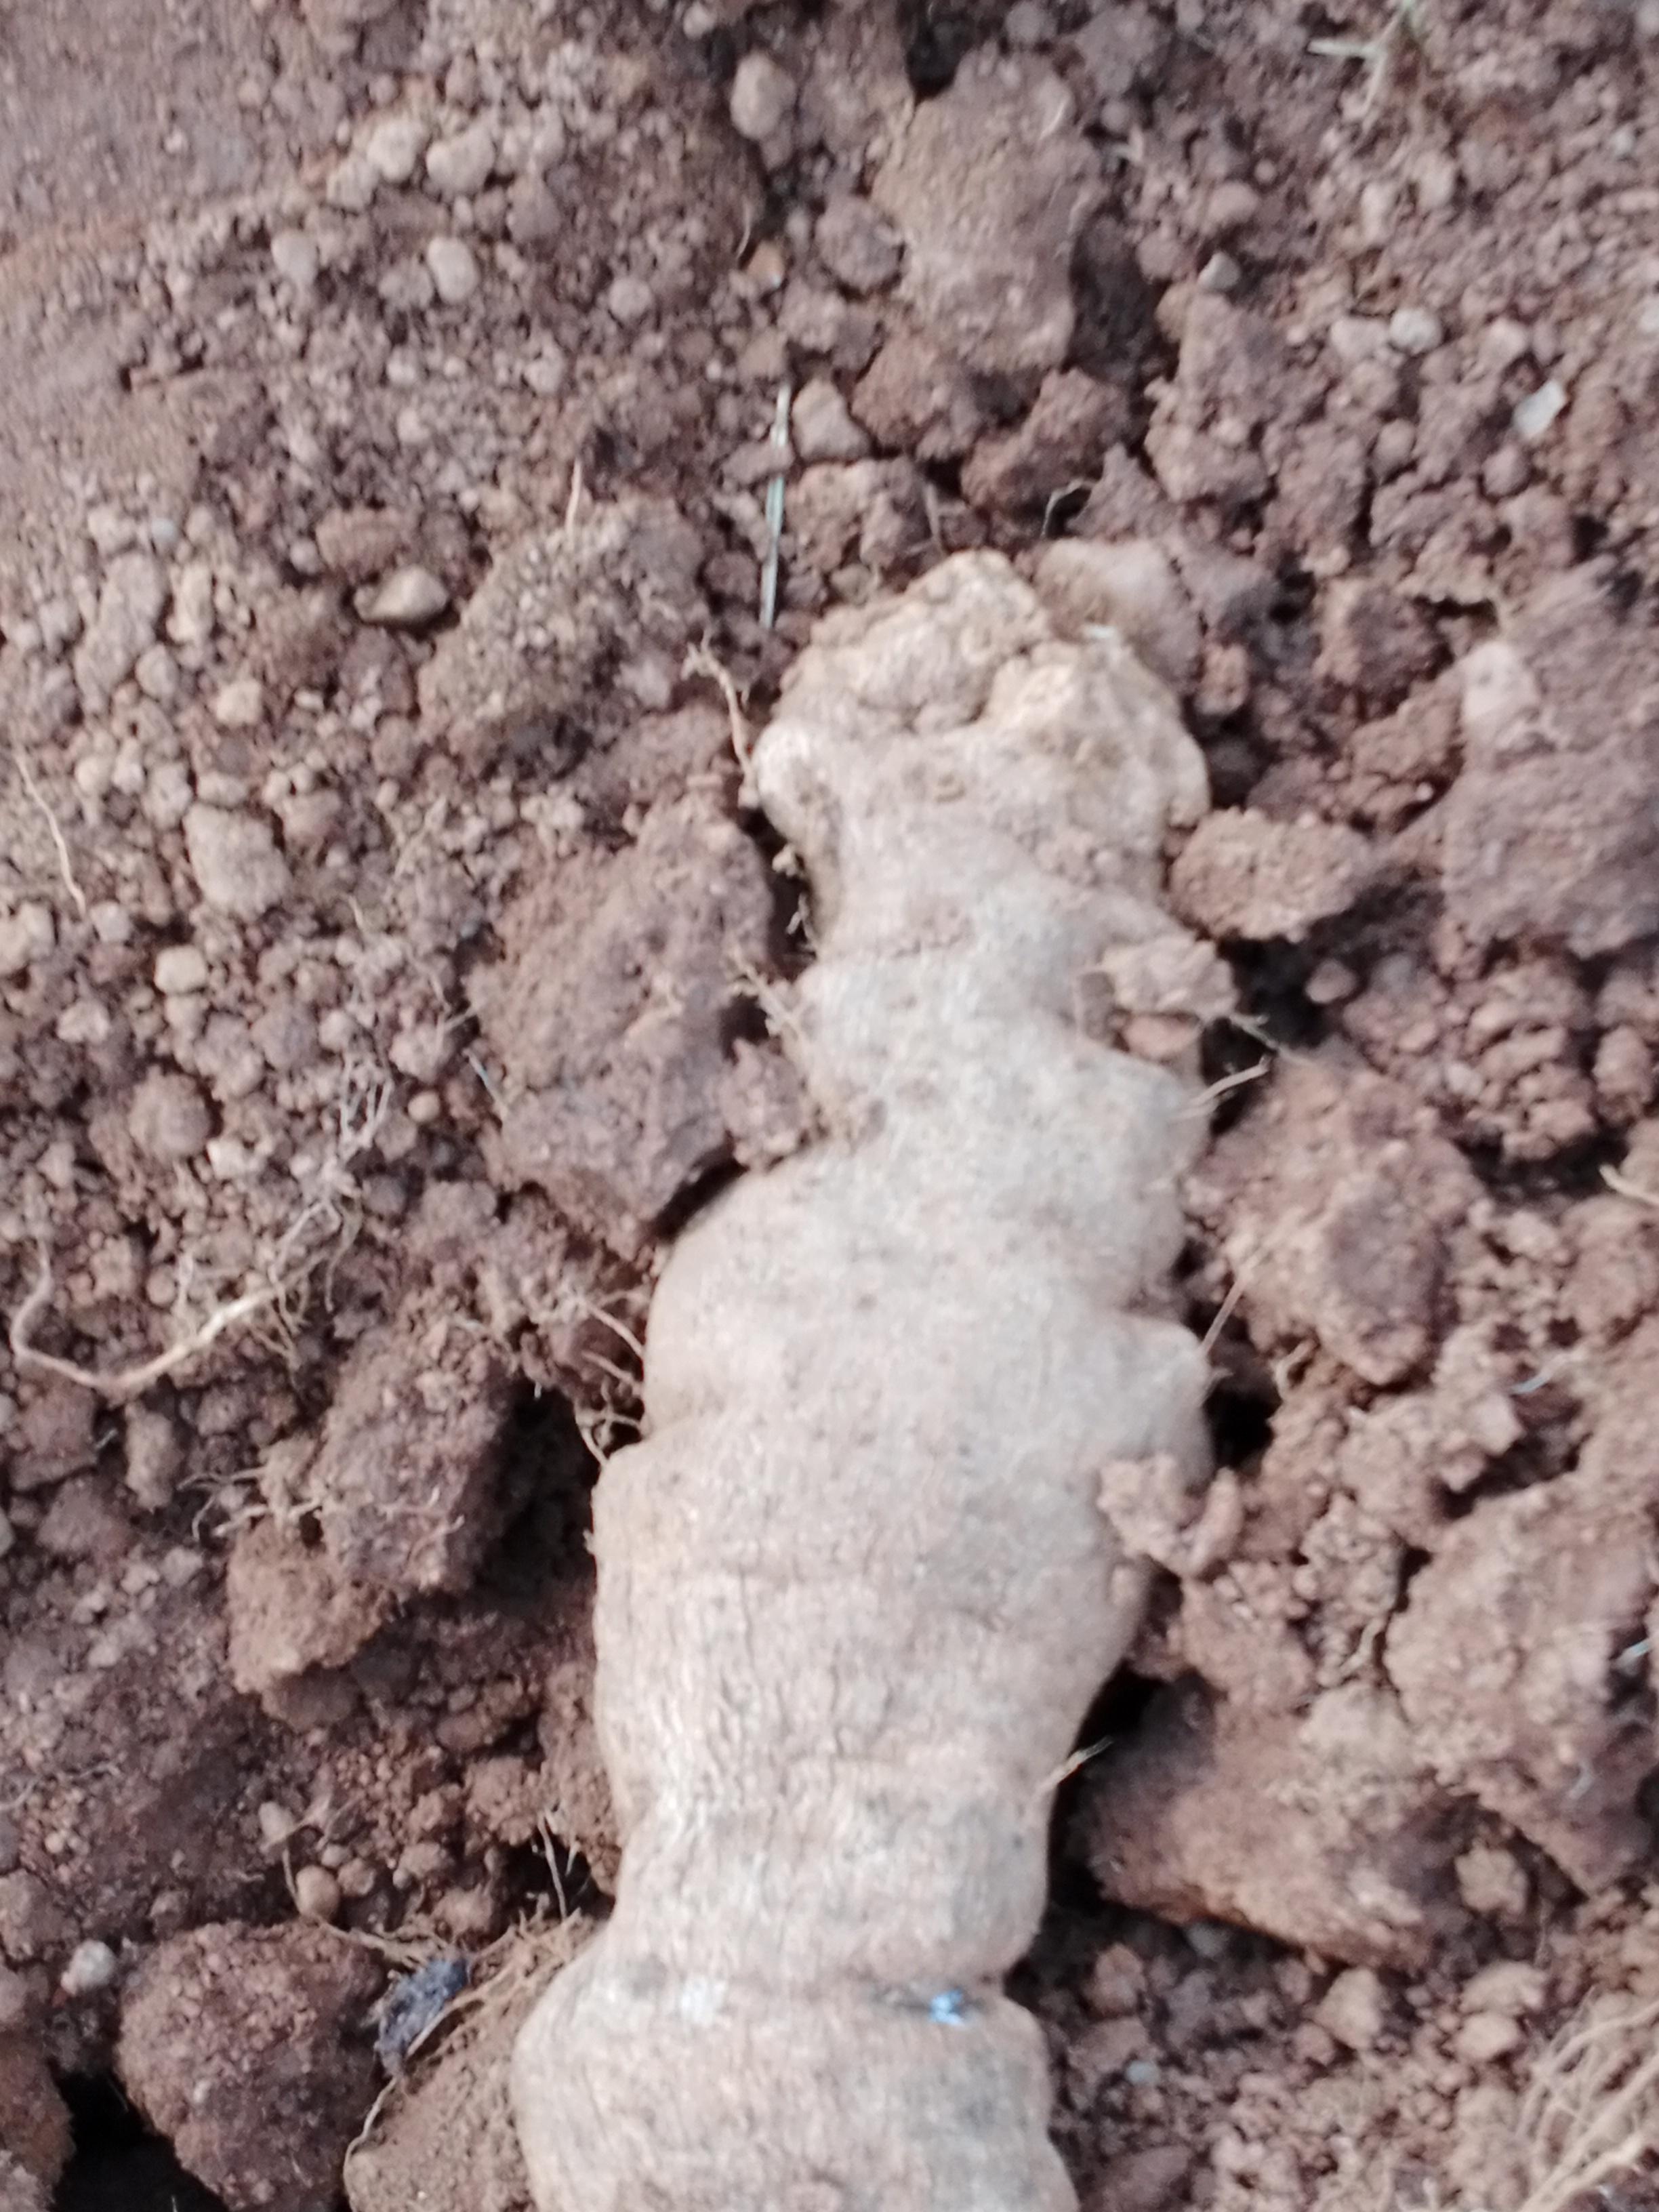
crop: yam
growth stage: harvest
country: Nigeria
